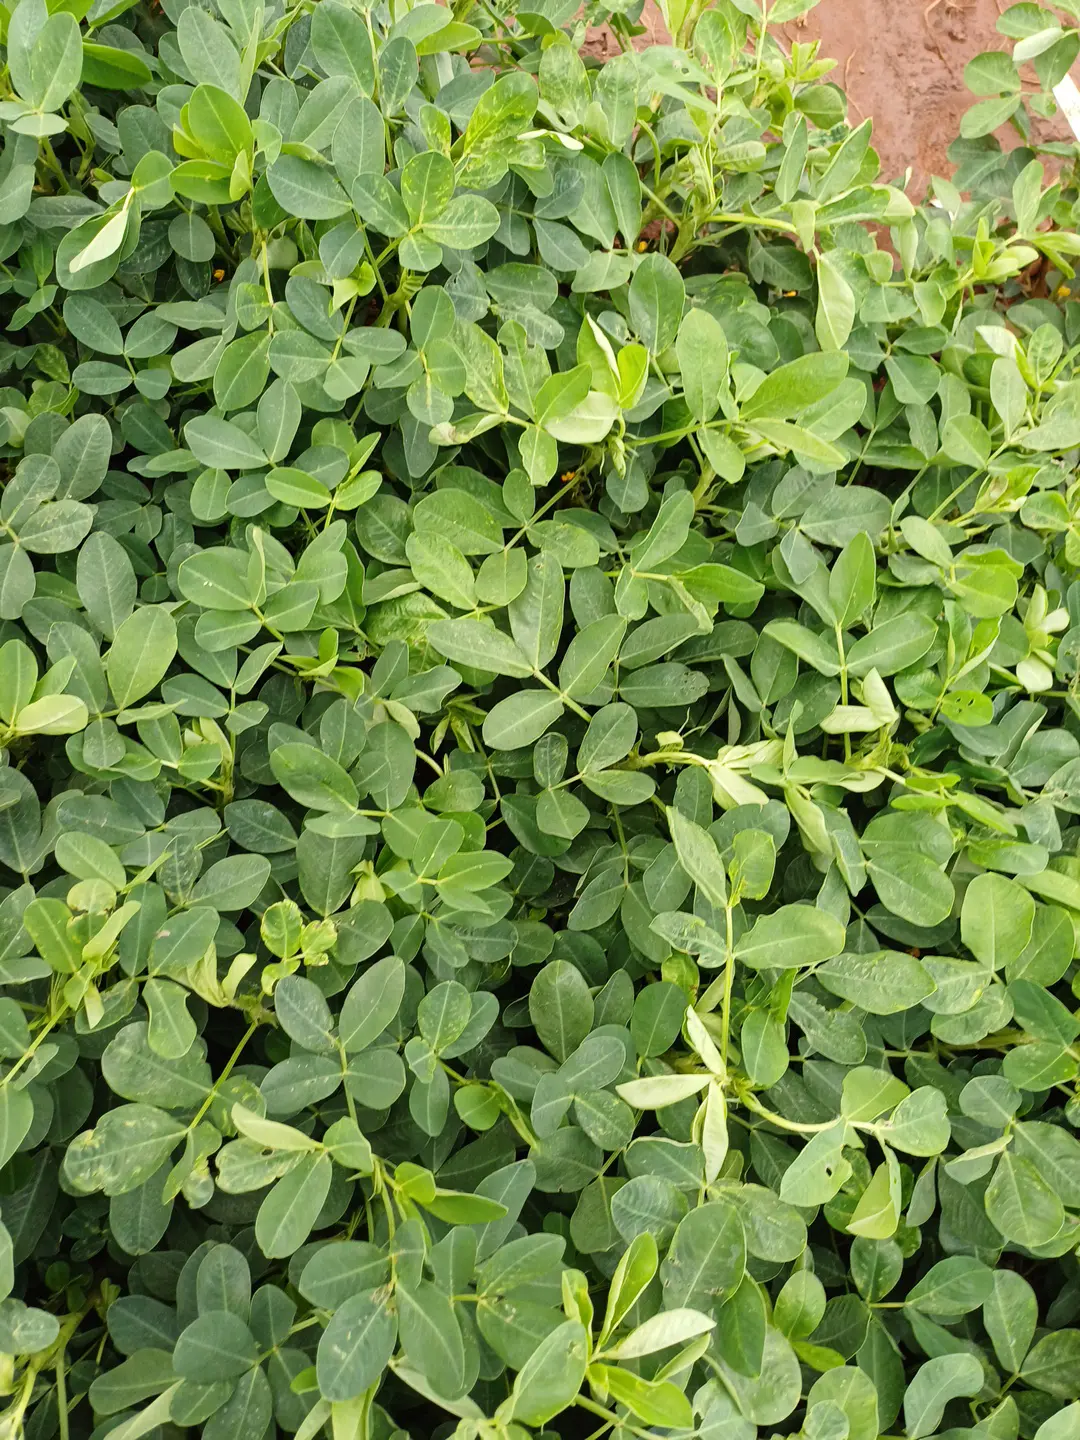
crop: groundnut
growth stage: flowering
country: Kenya
